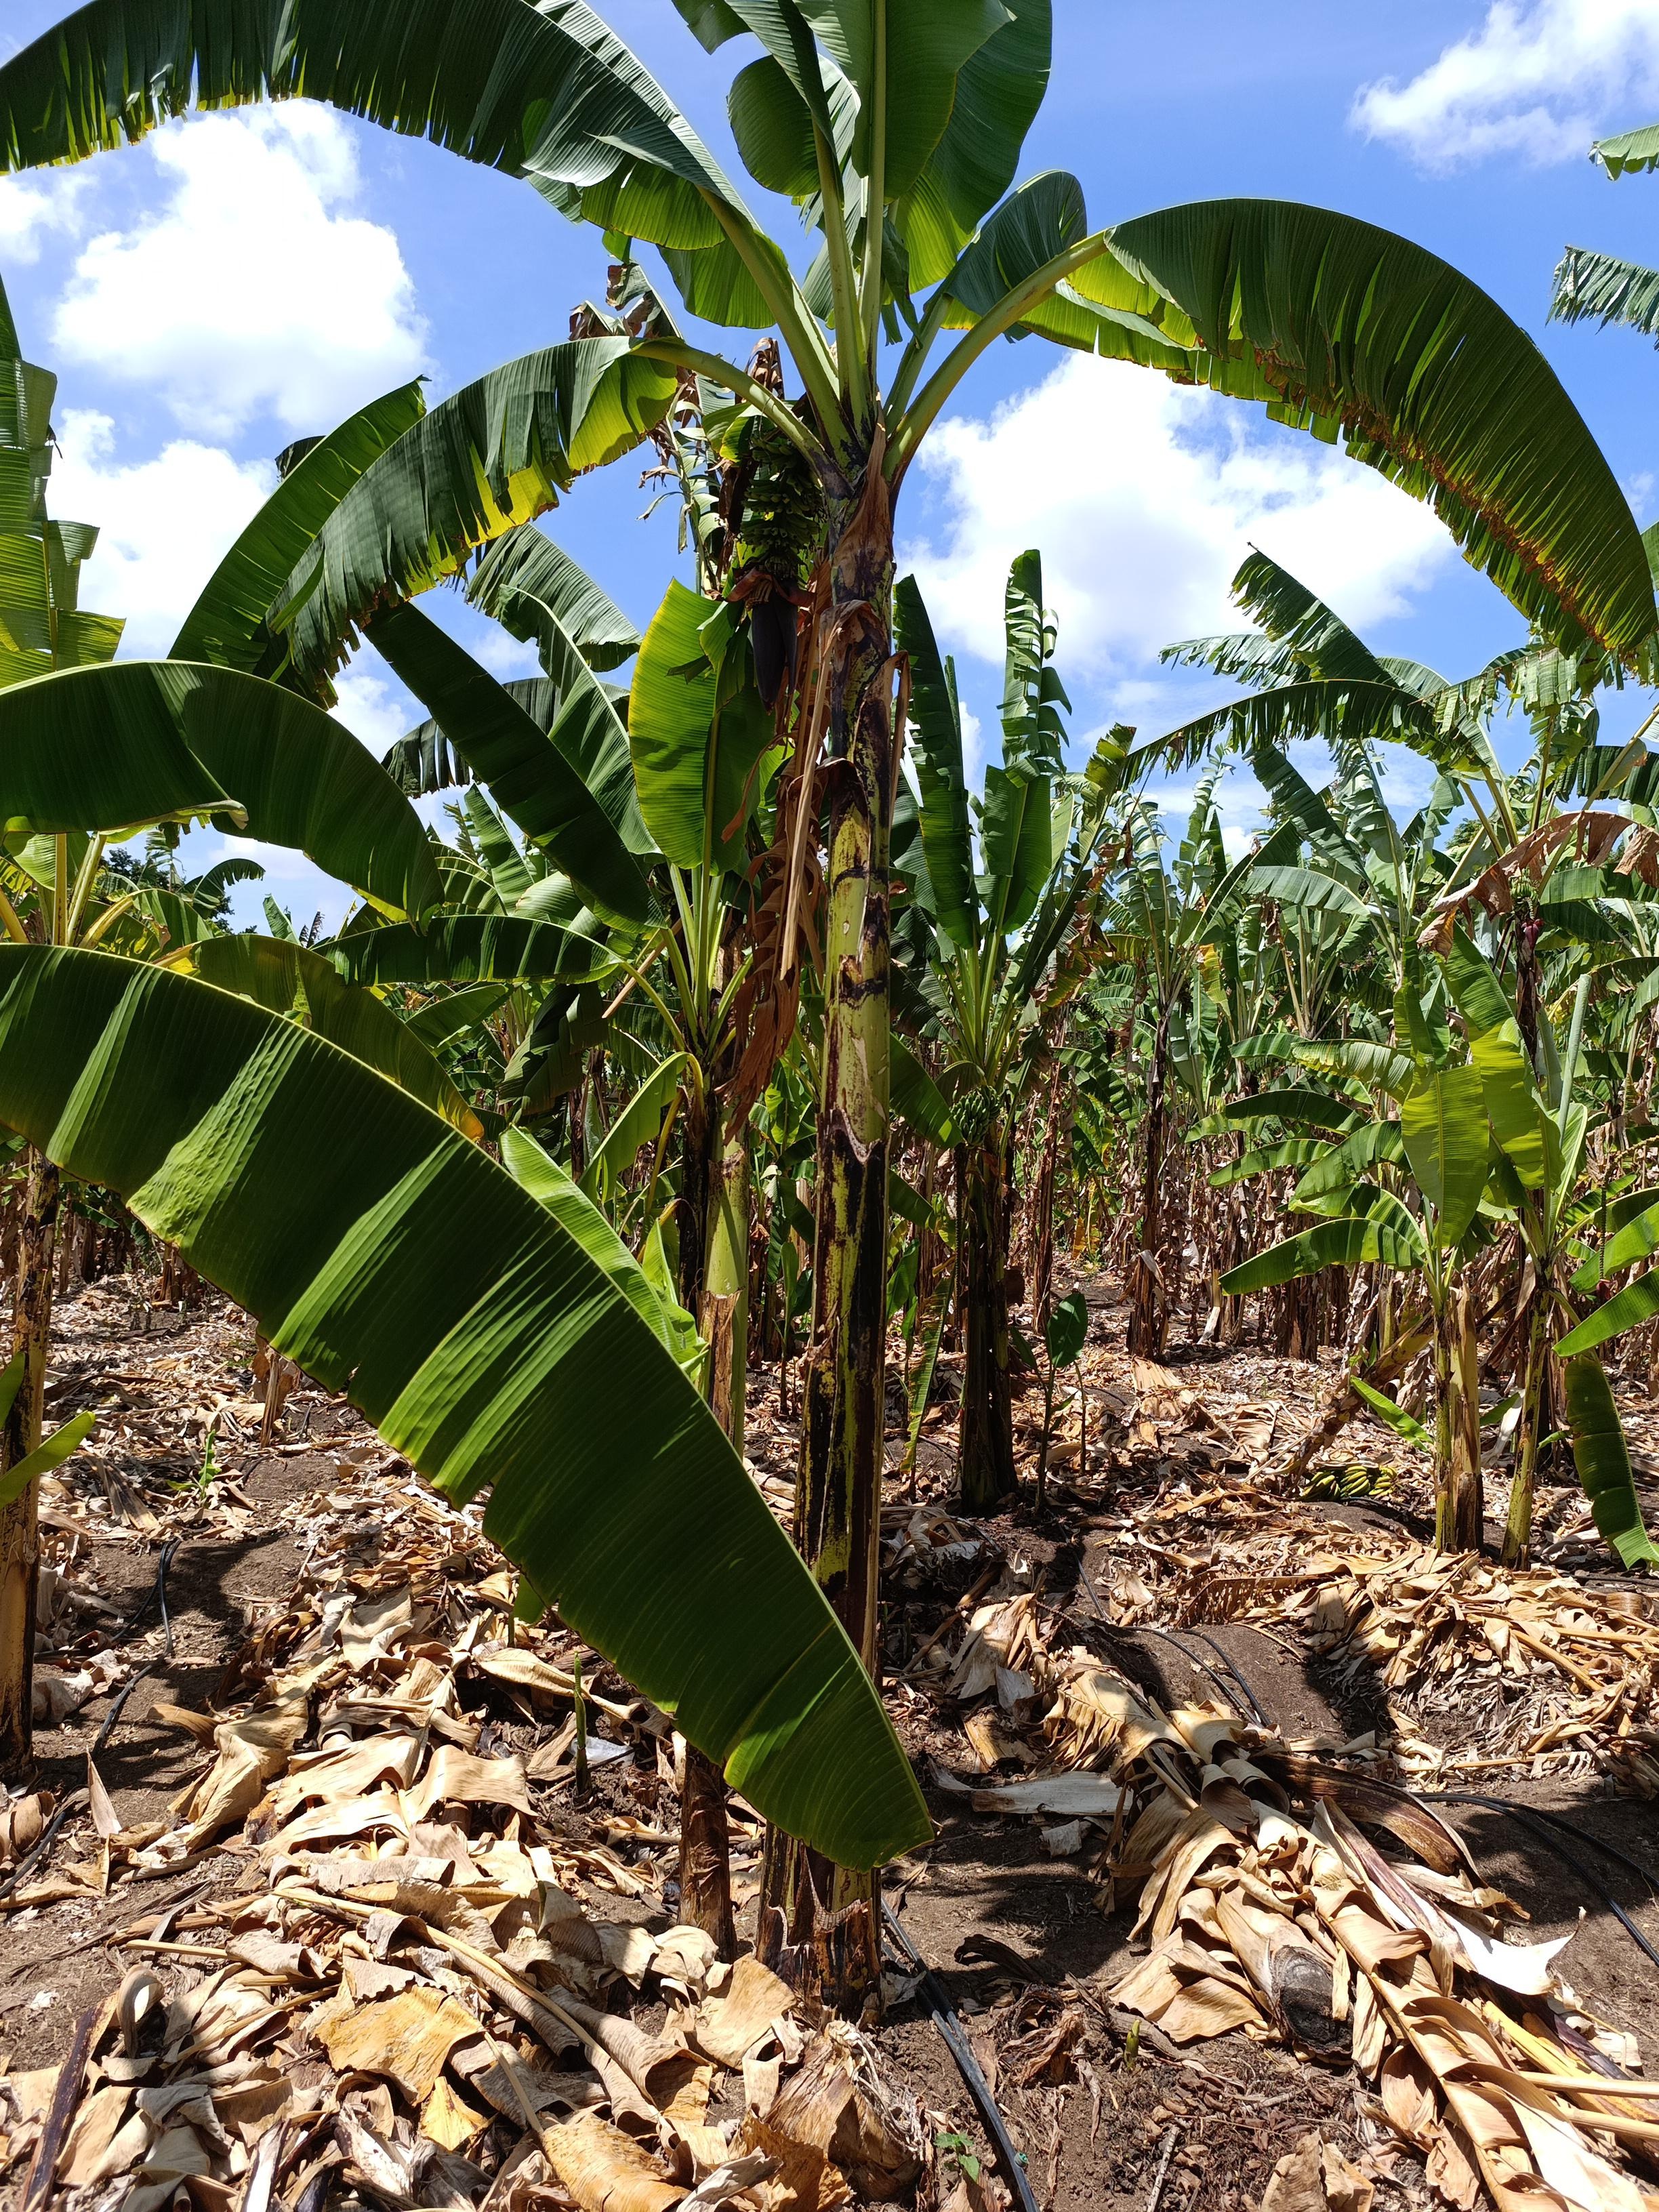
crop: banana
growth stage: development fruit
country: Tanzania
